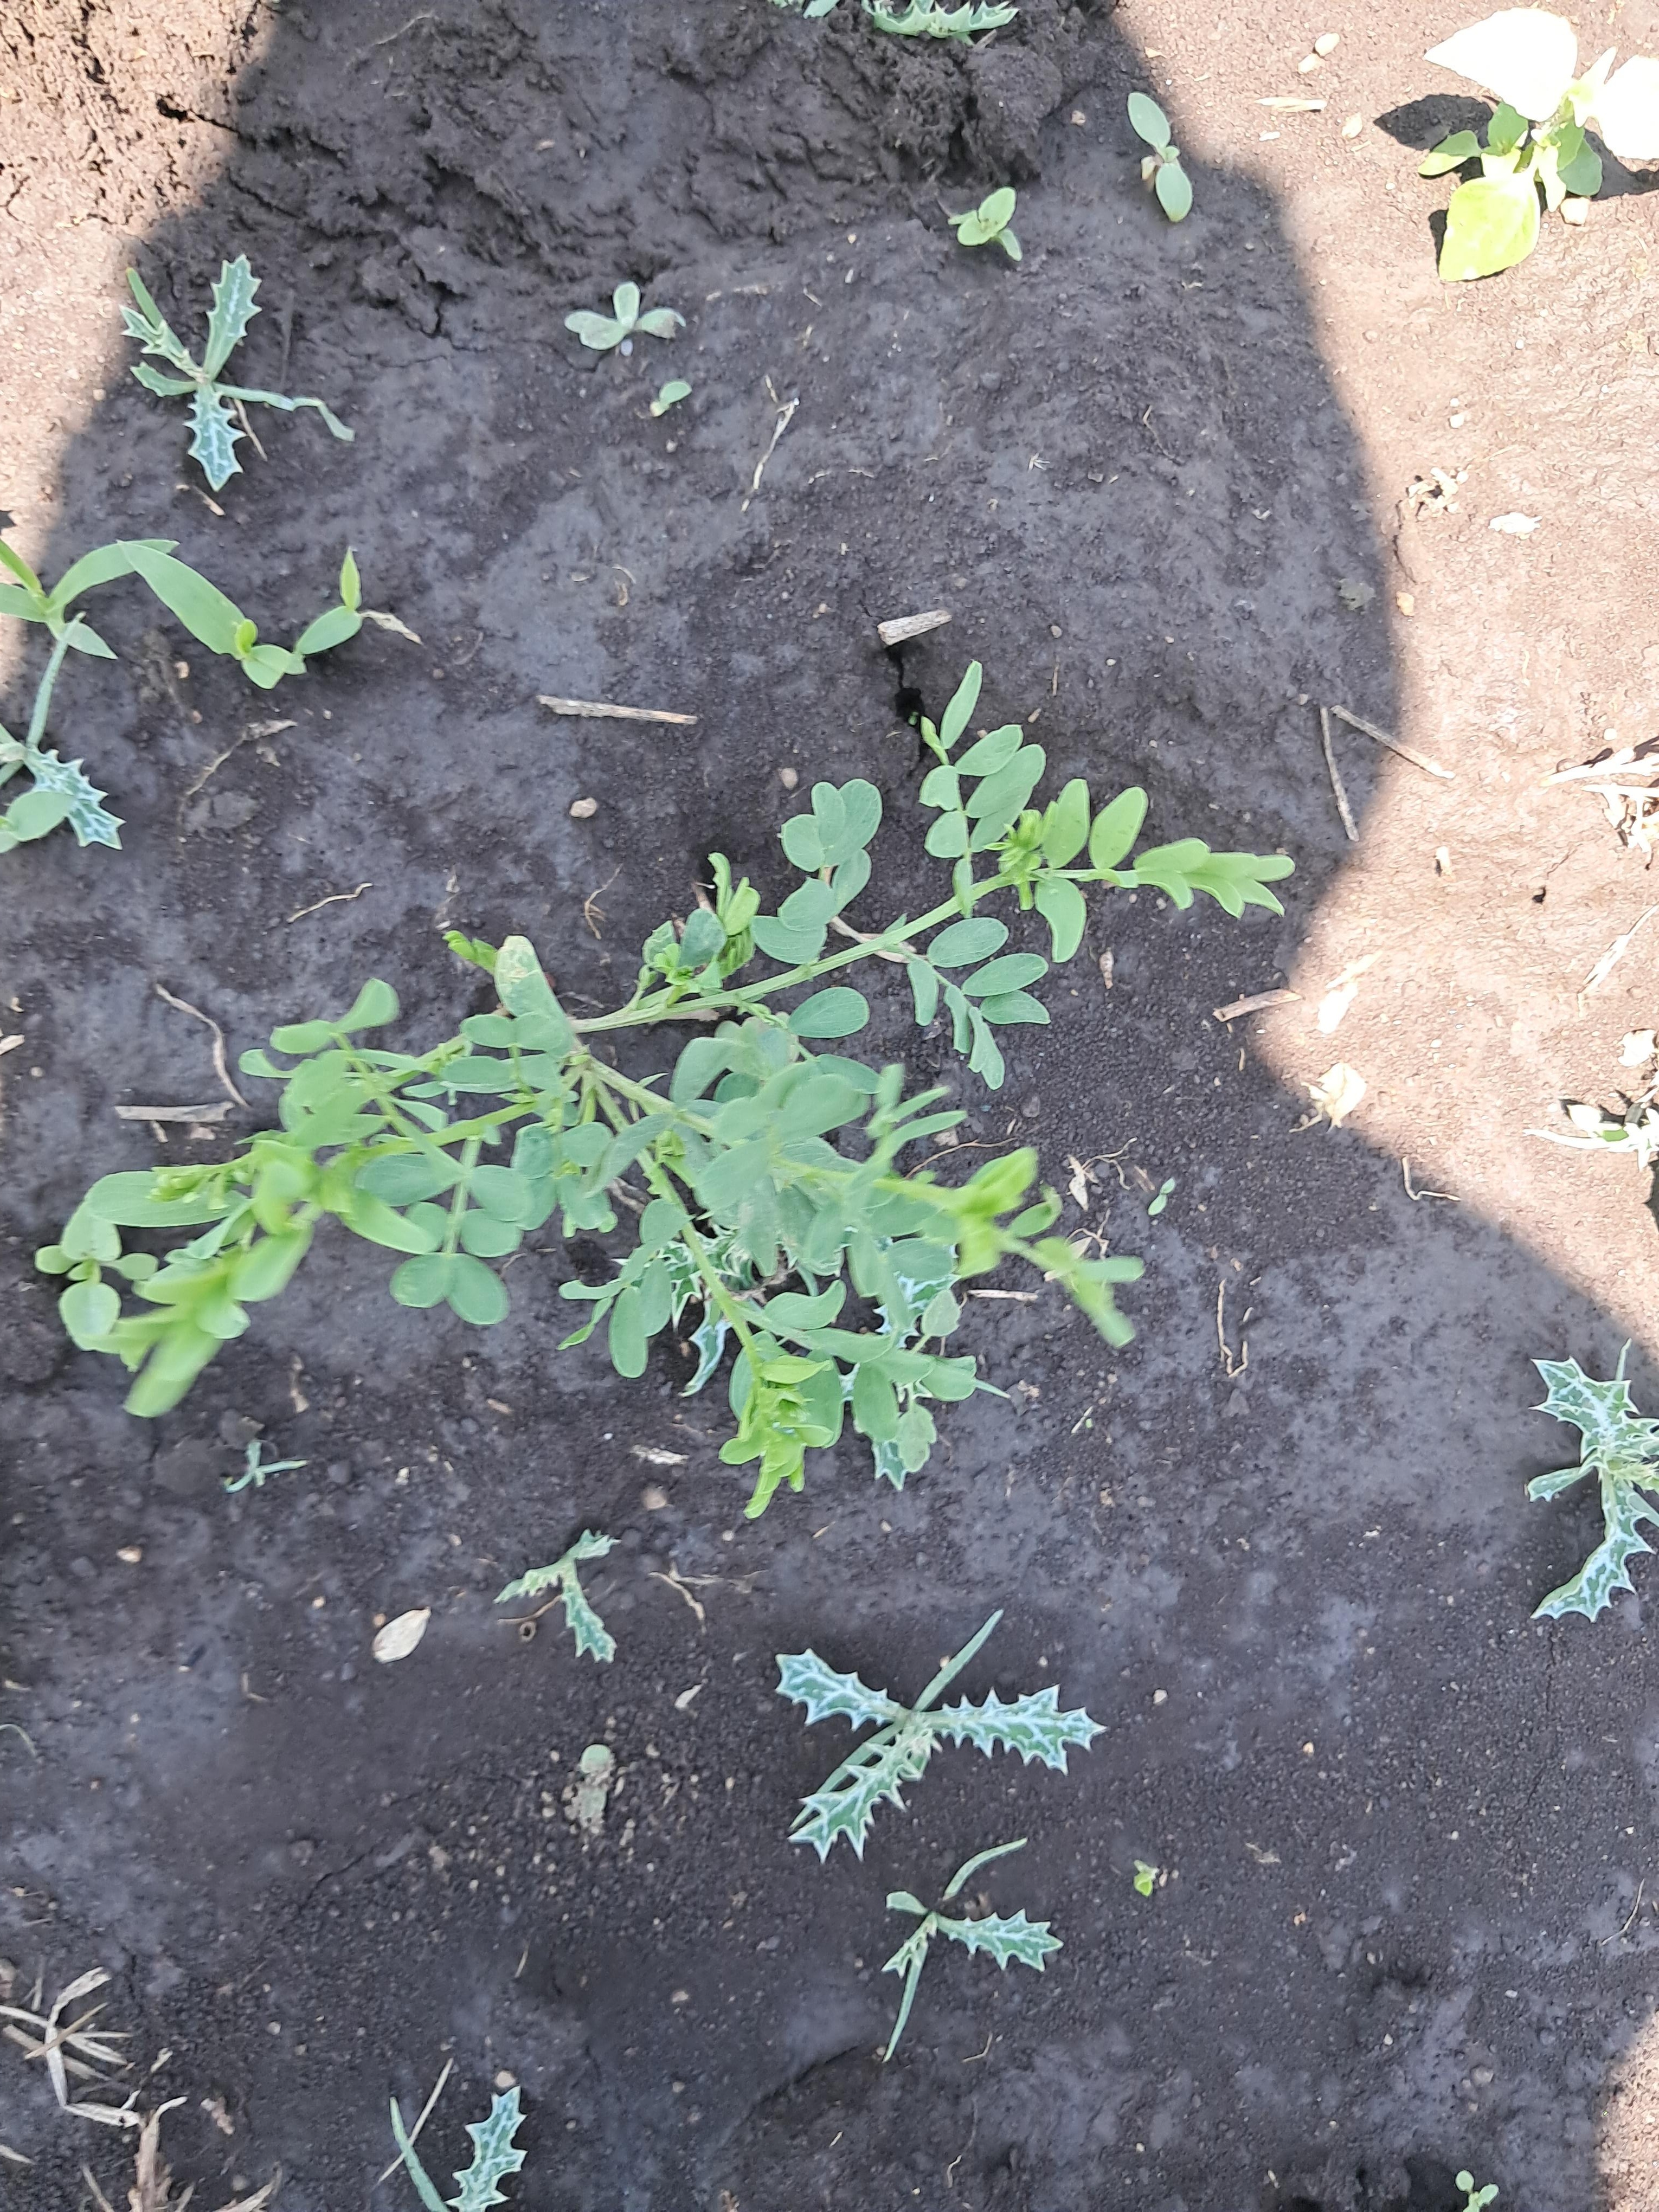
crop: lentil
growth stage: vegetative
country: Tanzania
